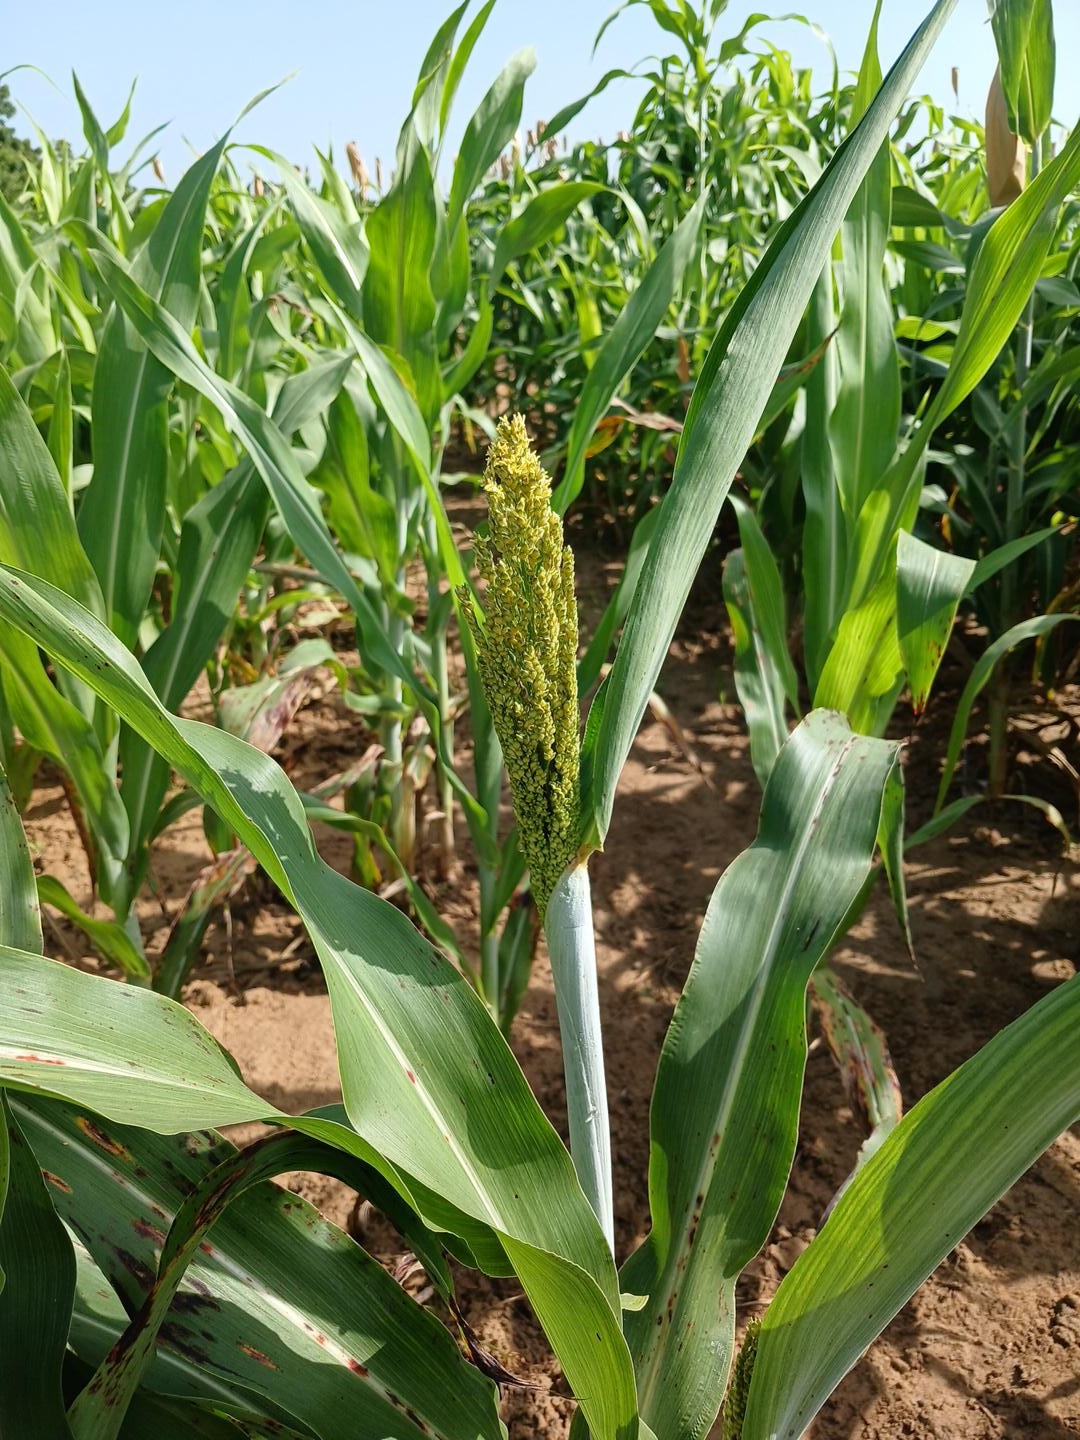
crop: sorghum
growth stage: flowering
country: Senegal
